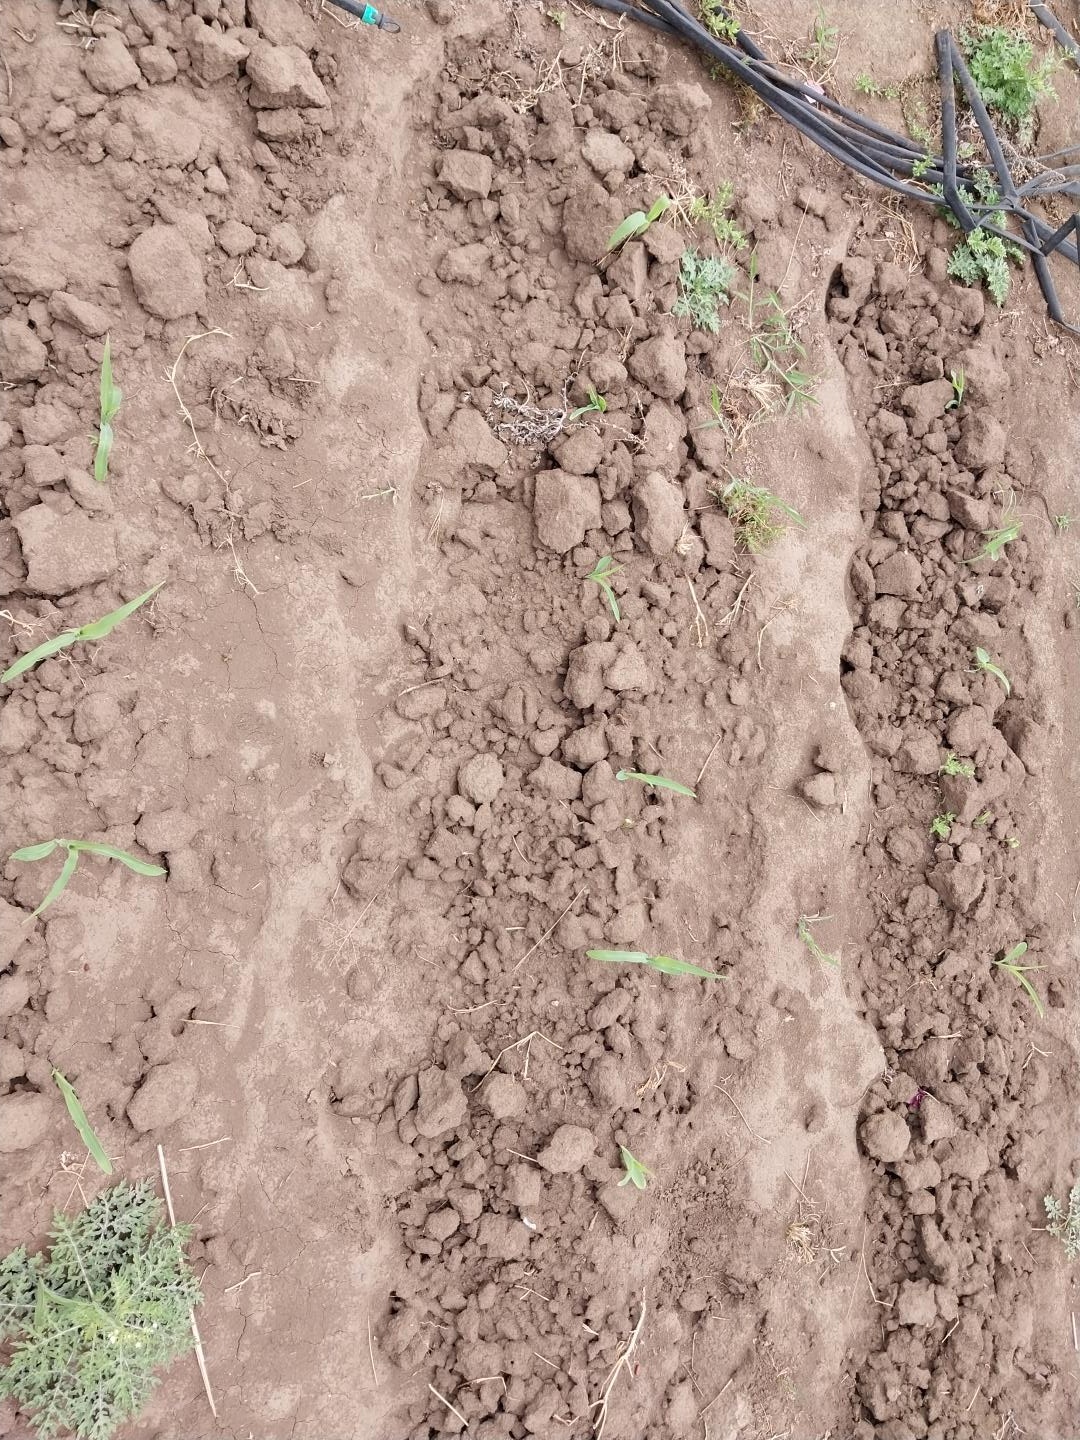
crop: maize
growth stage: emergence
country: Tanzania
